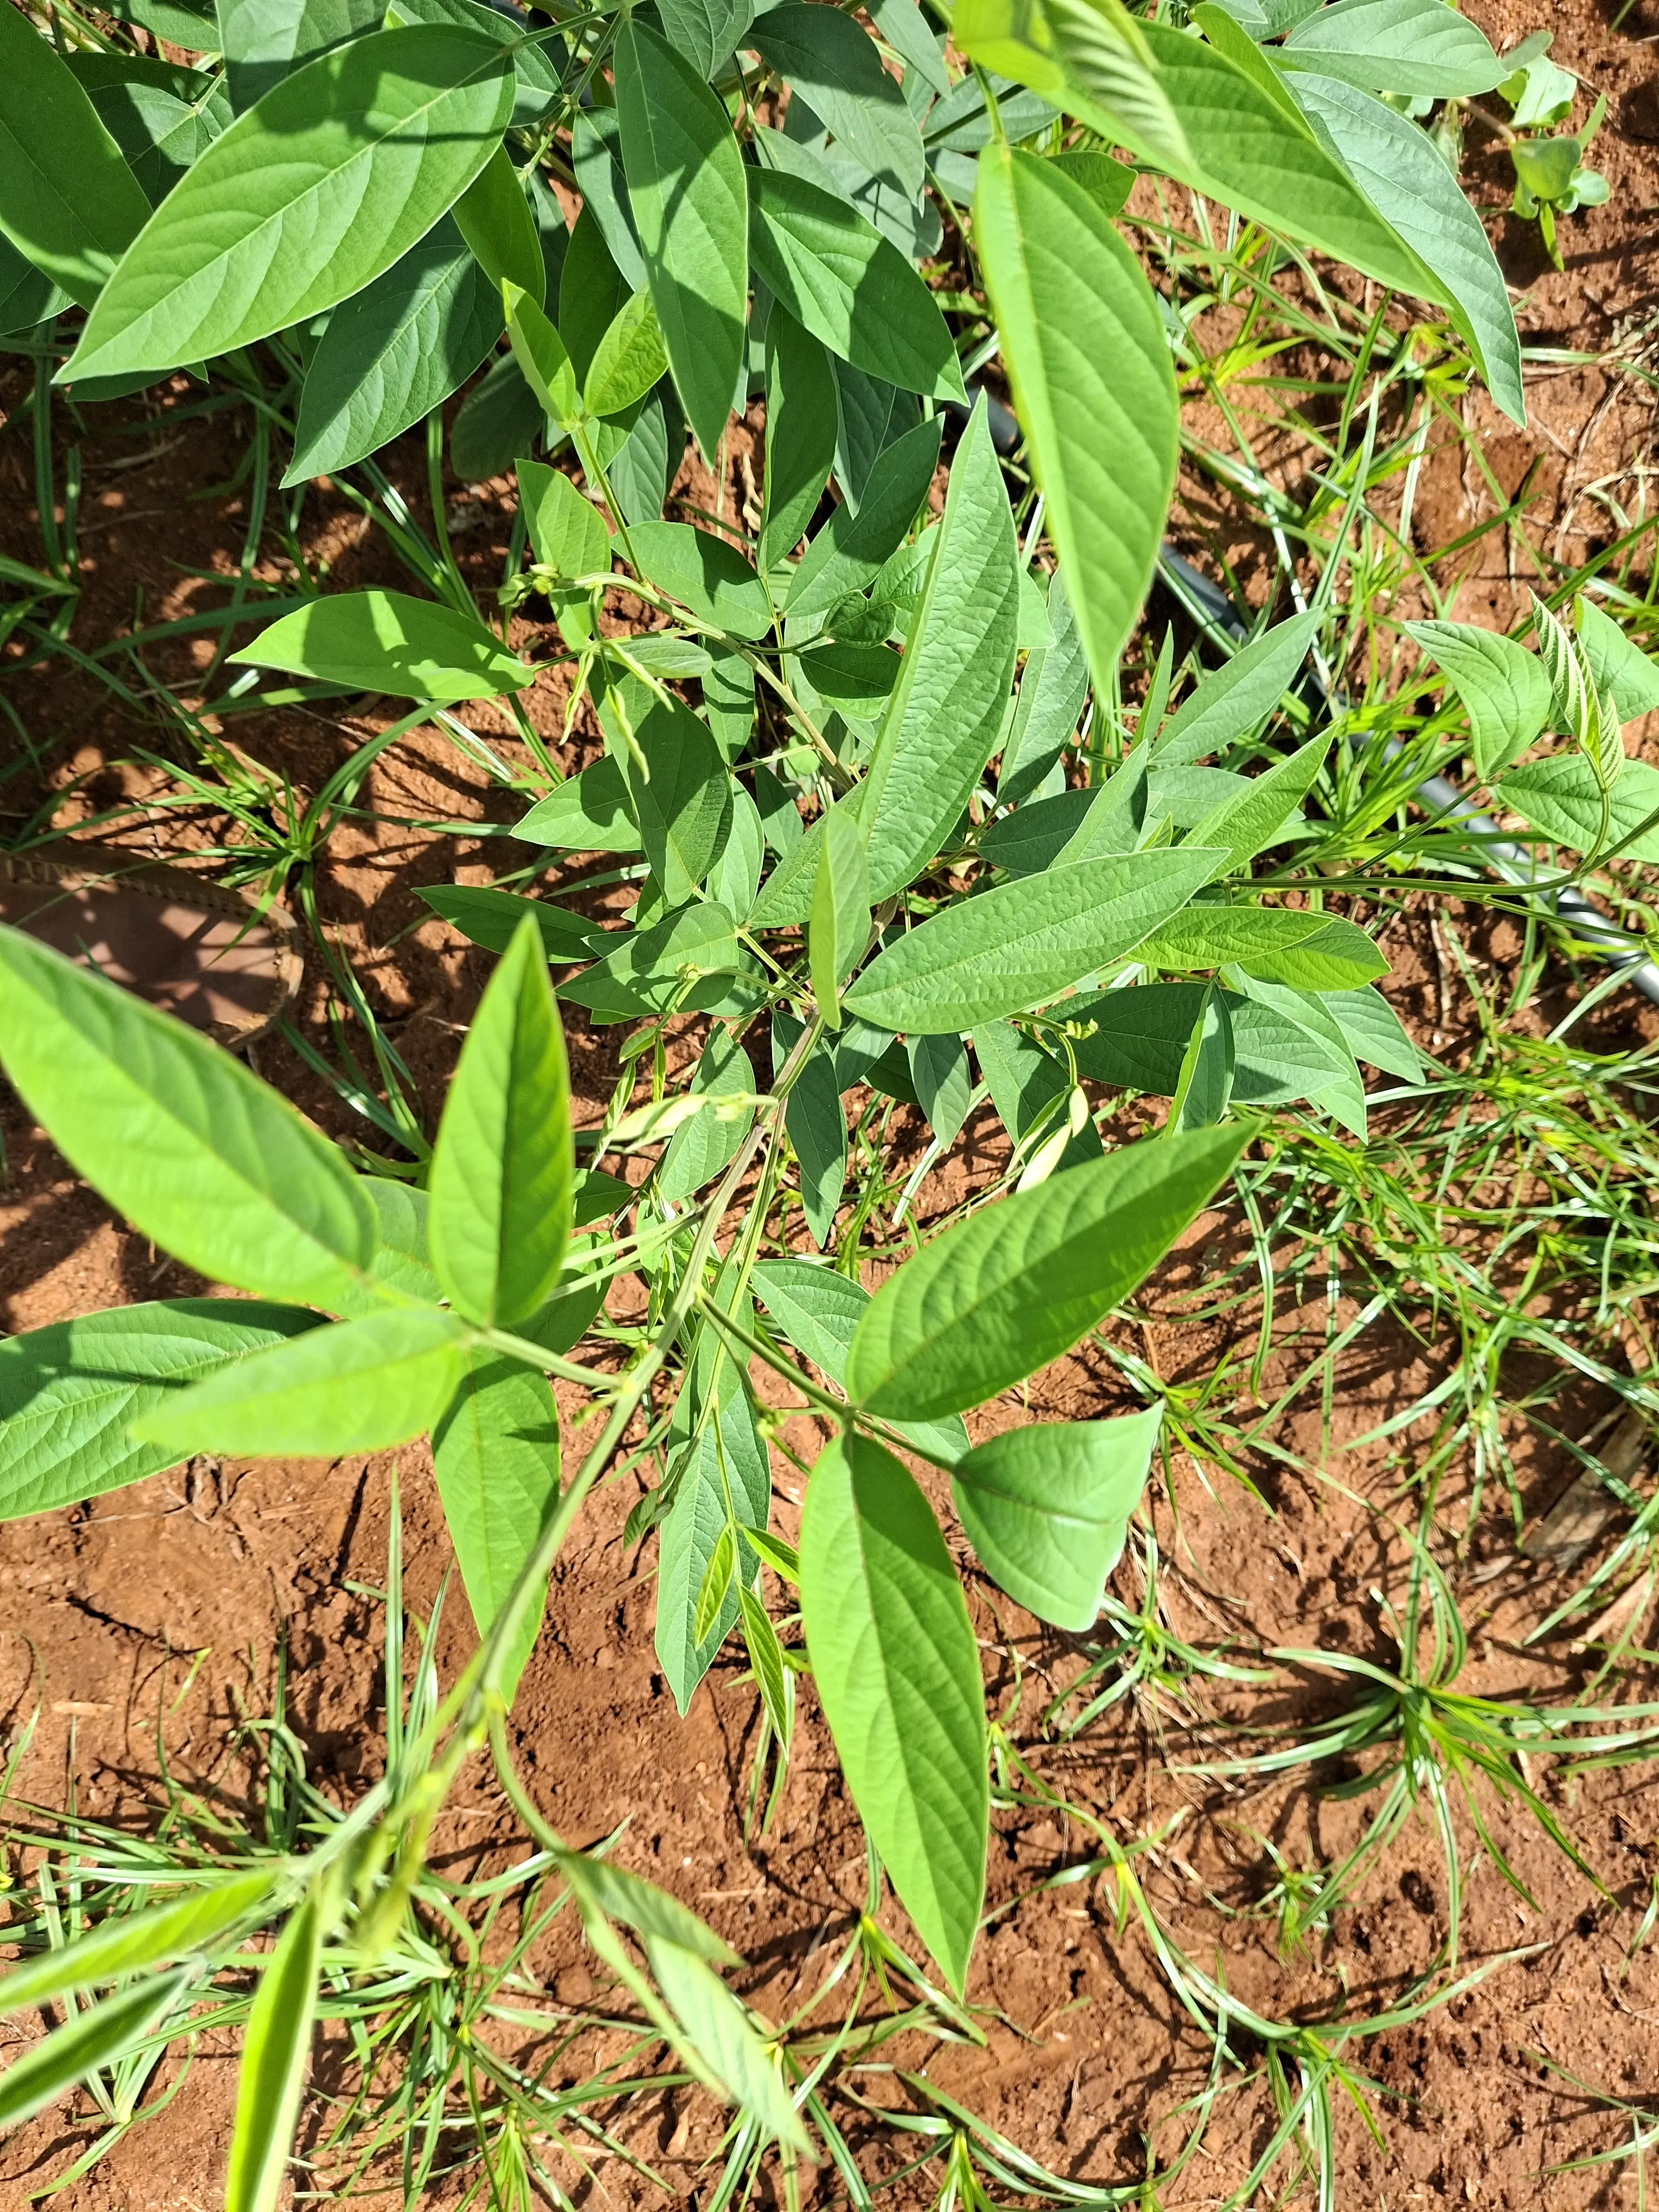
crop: pigeonpea
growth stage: vegetative
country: Kenya
